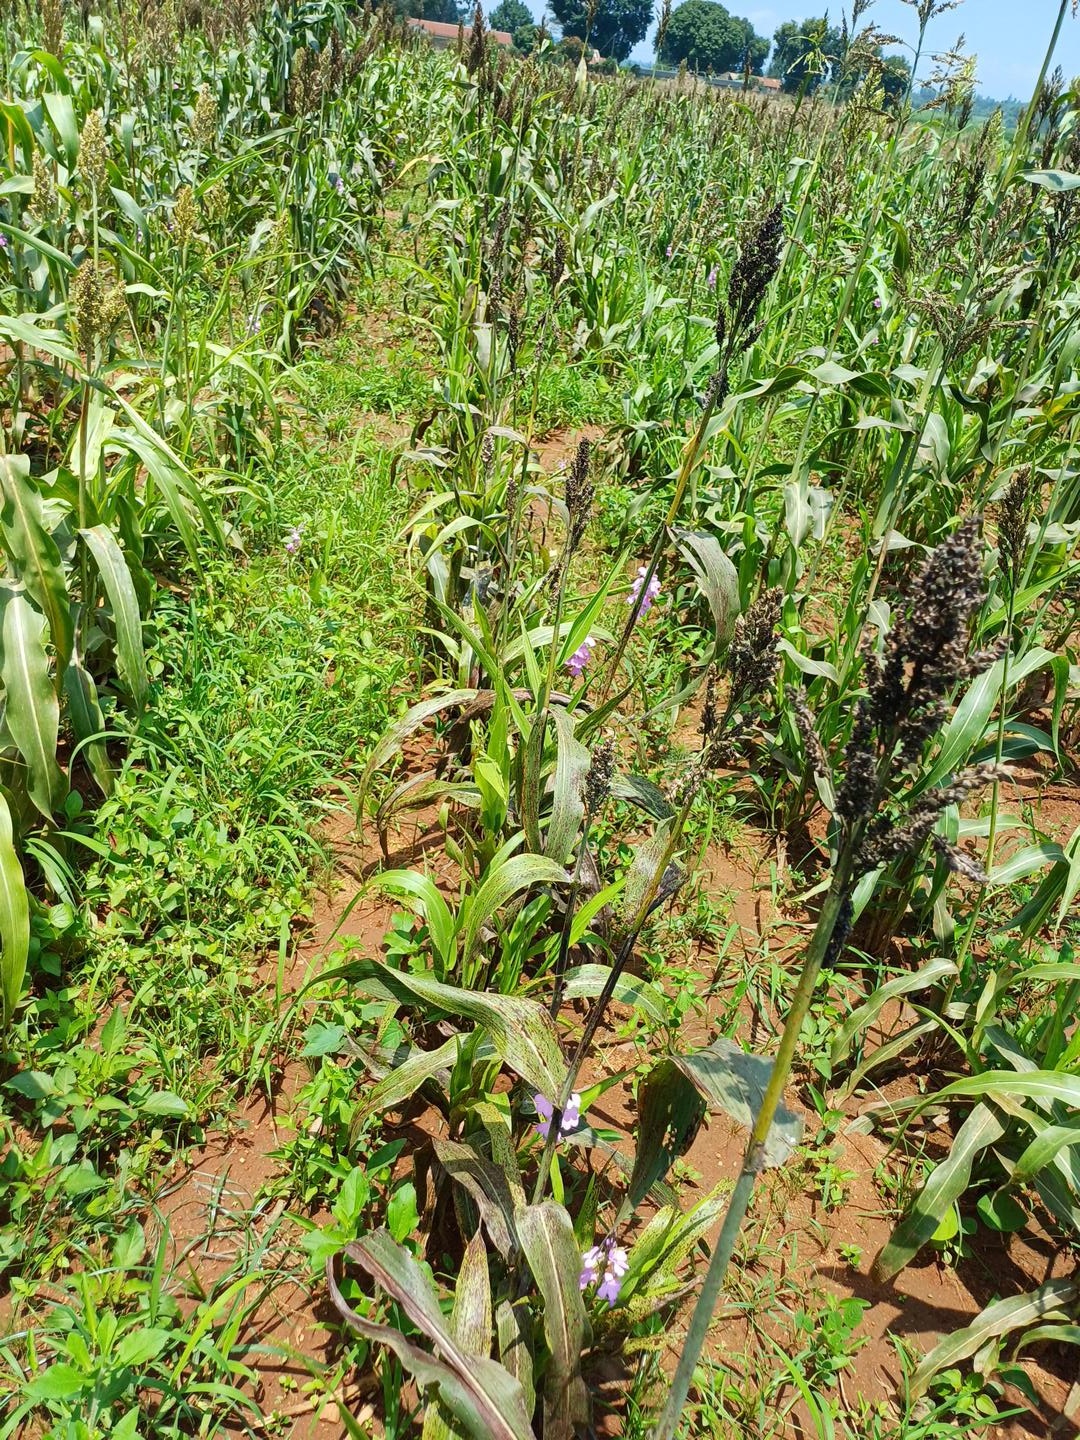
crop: sorghum
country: Kenya
